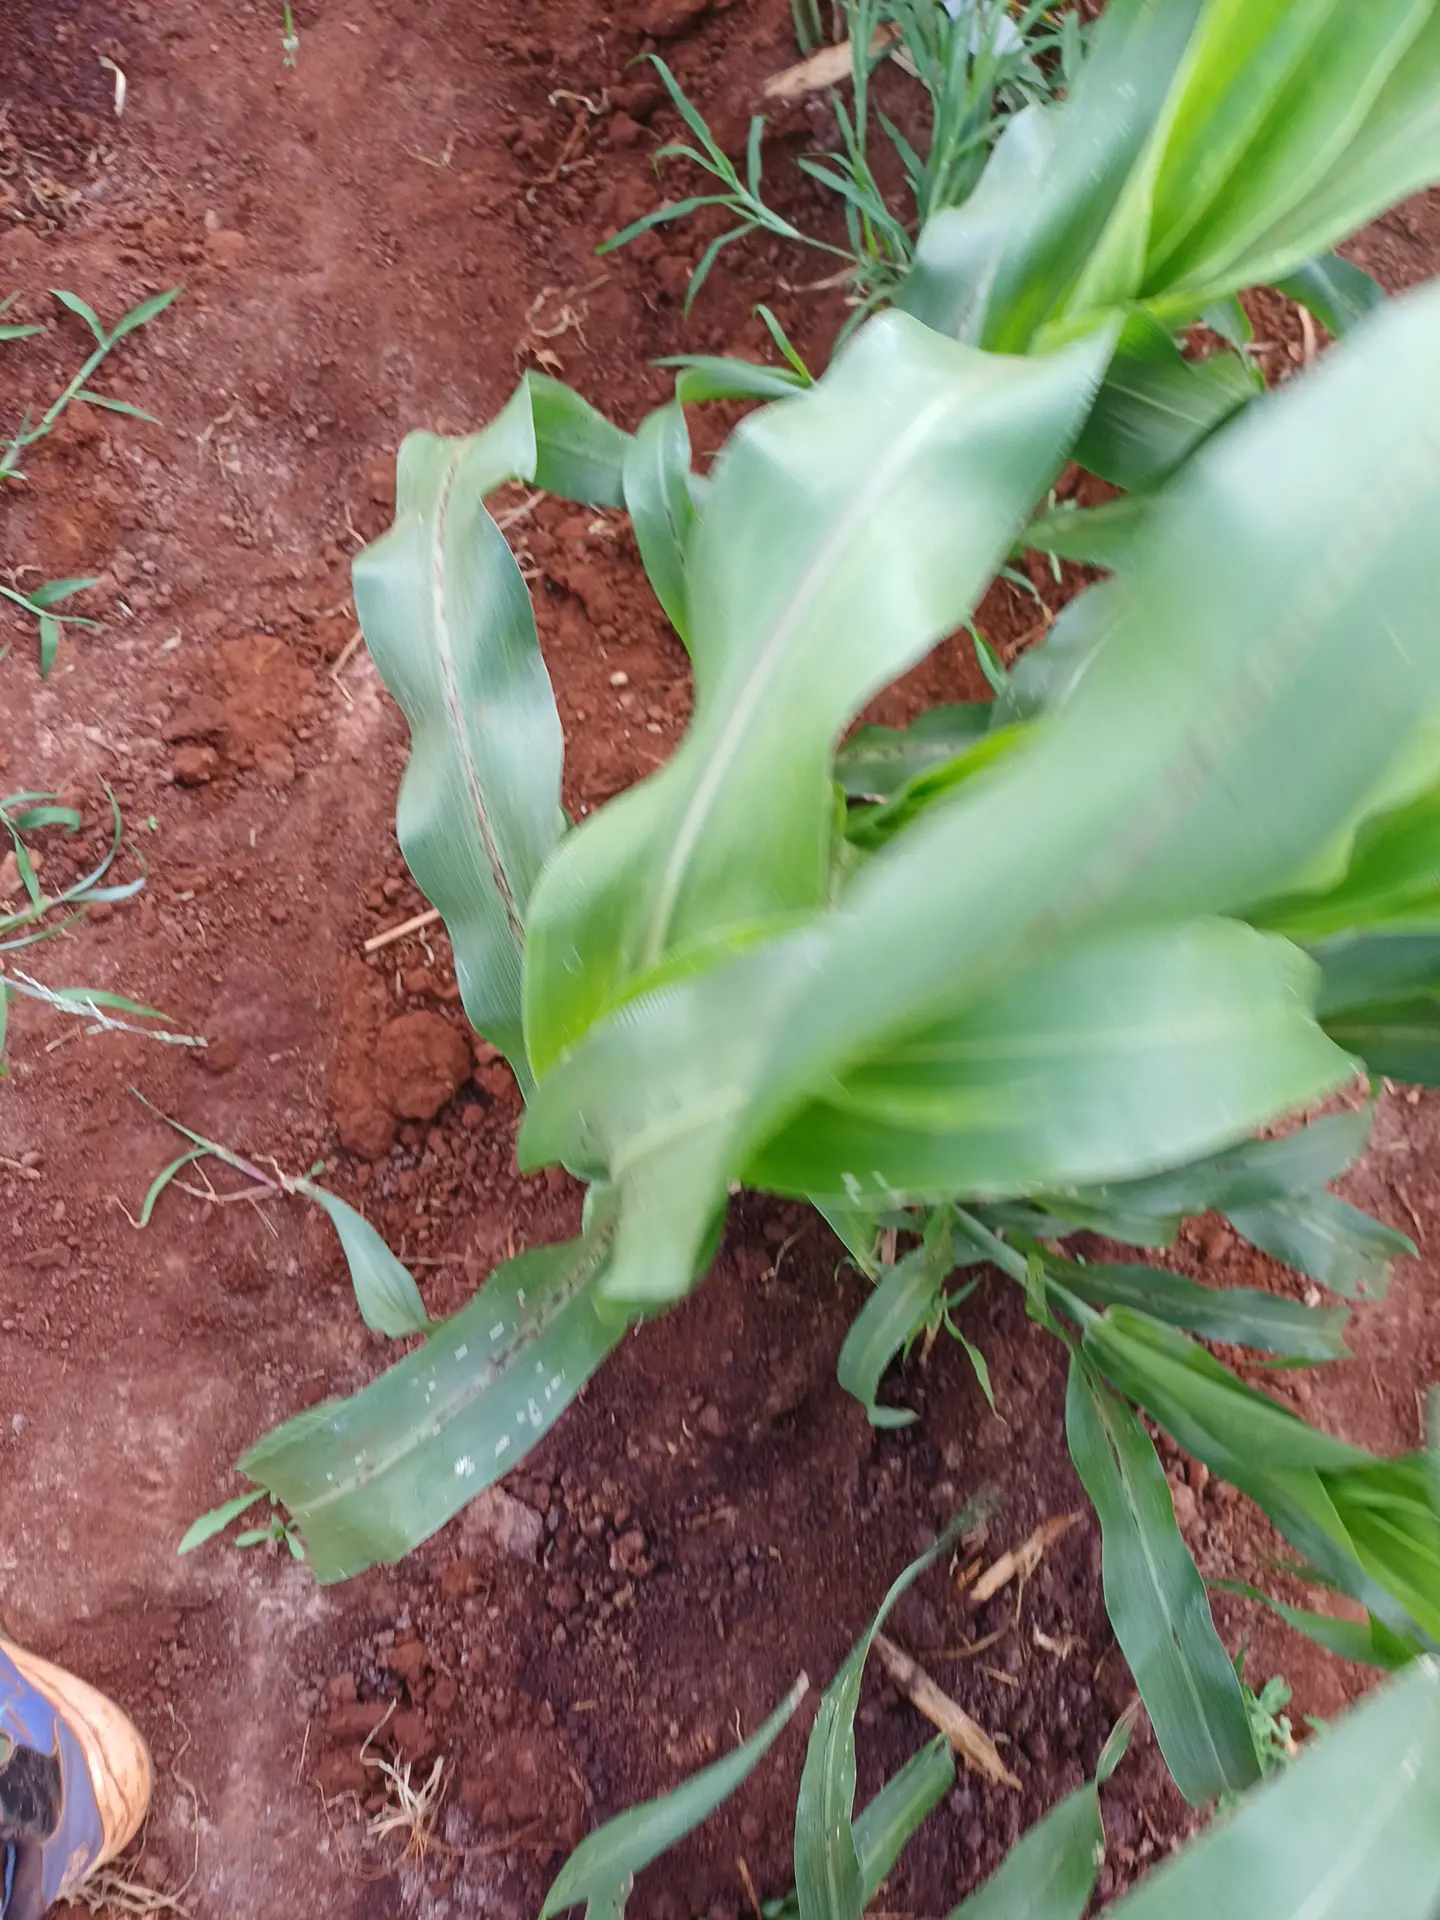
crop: sorghum
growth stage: vegetative
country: Kenya
